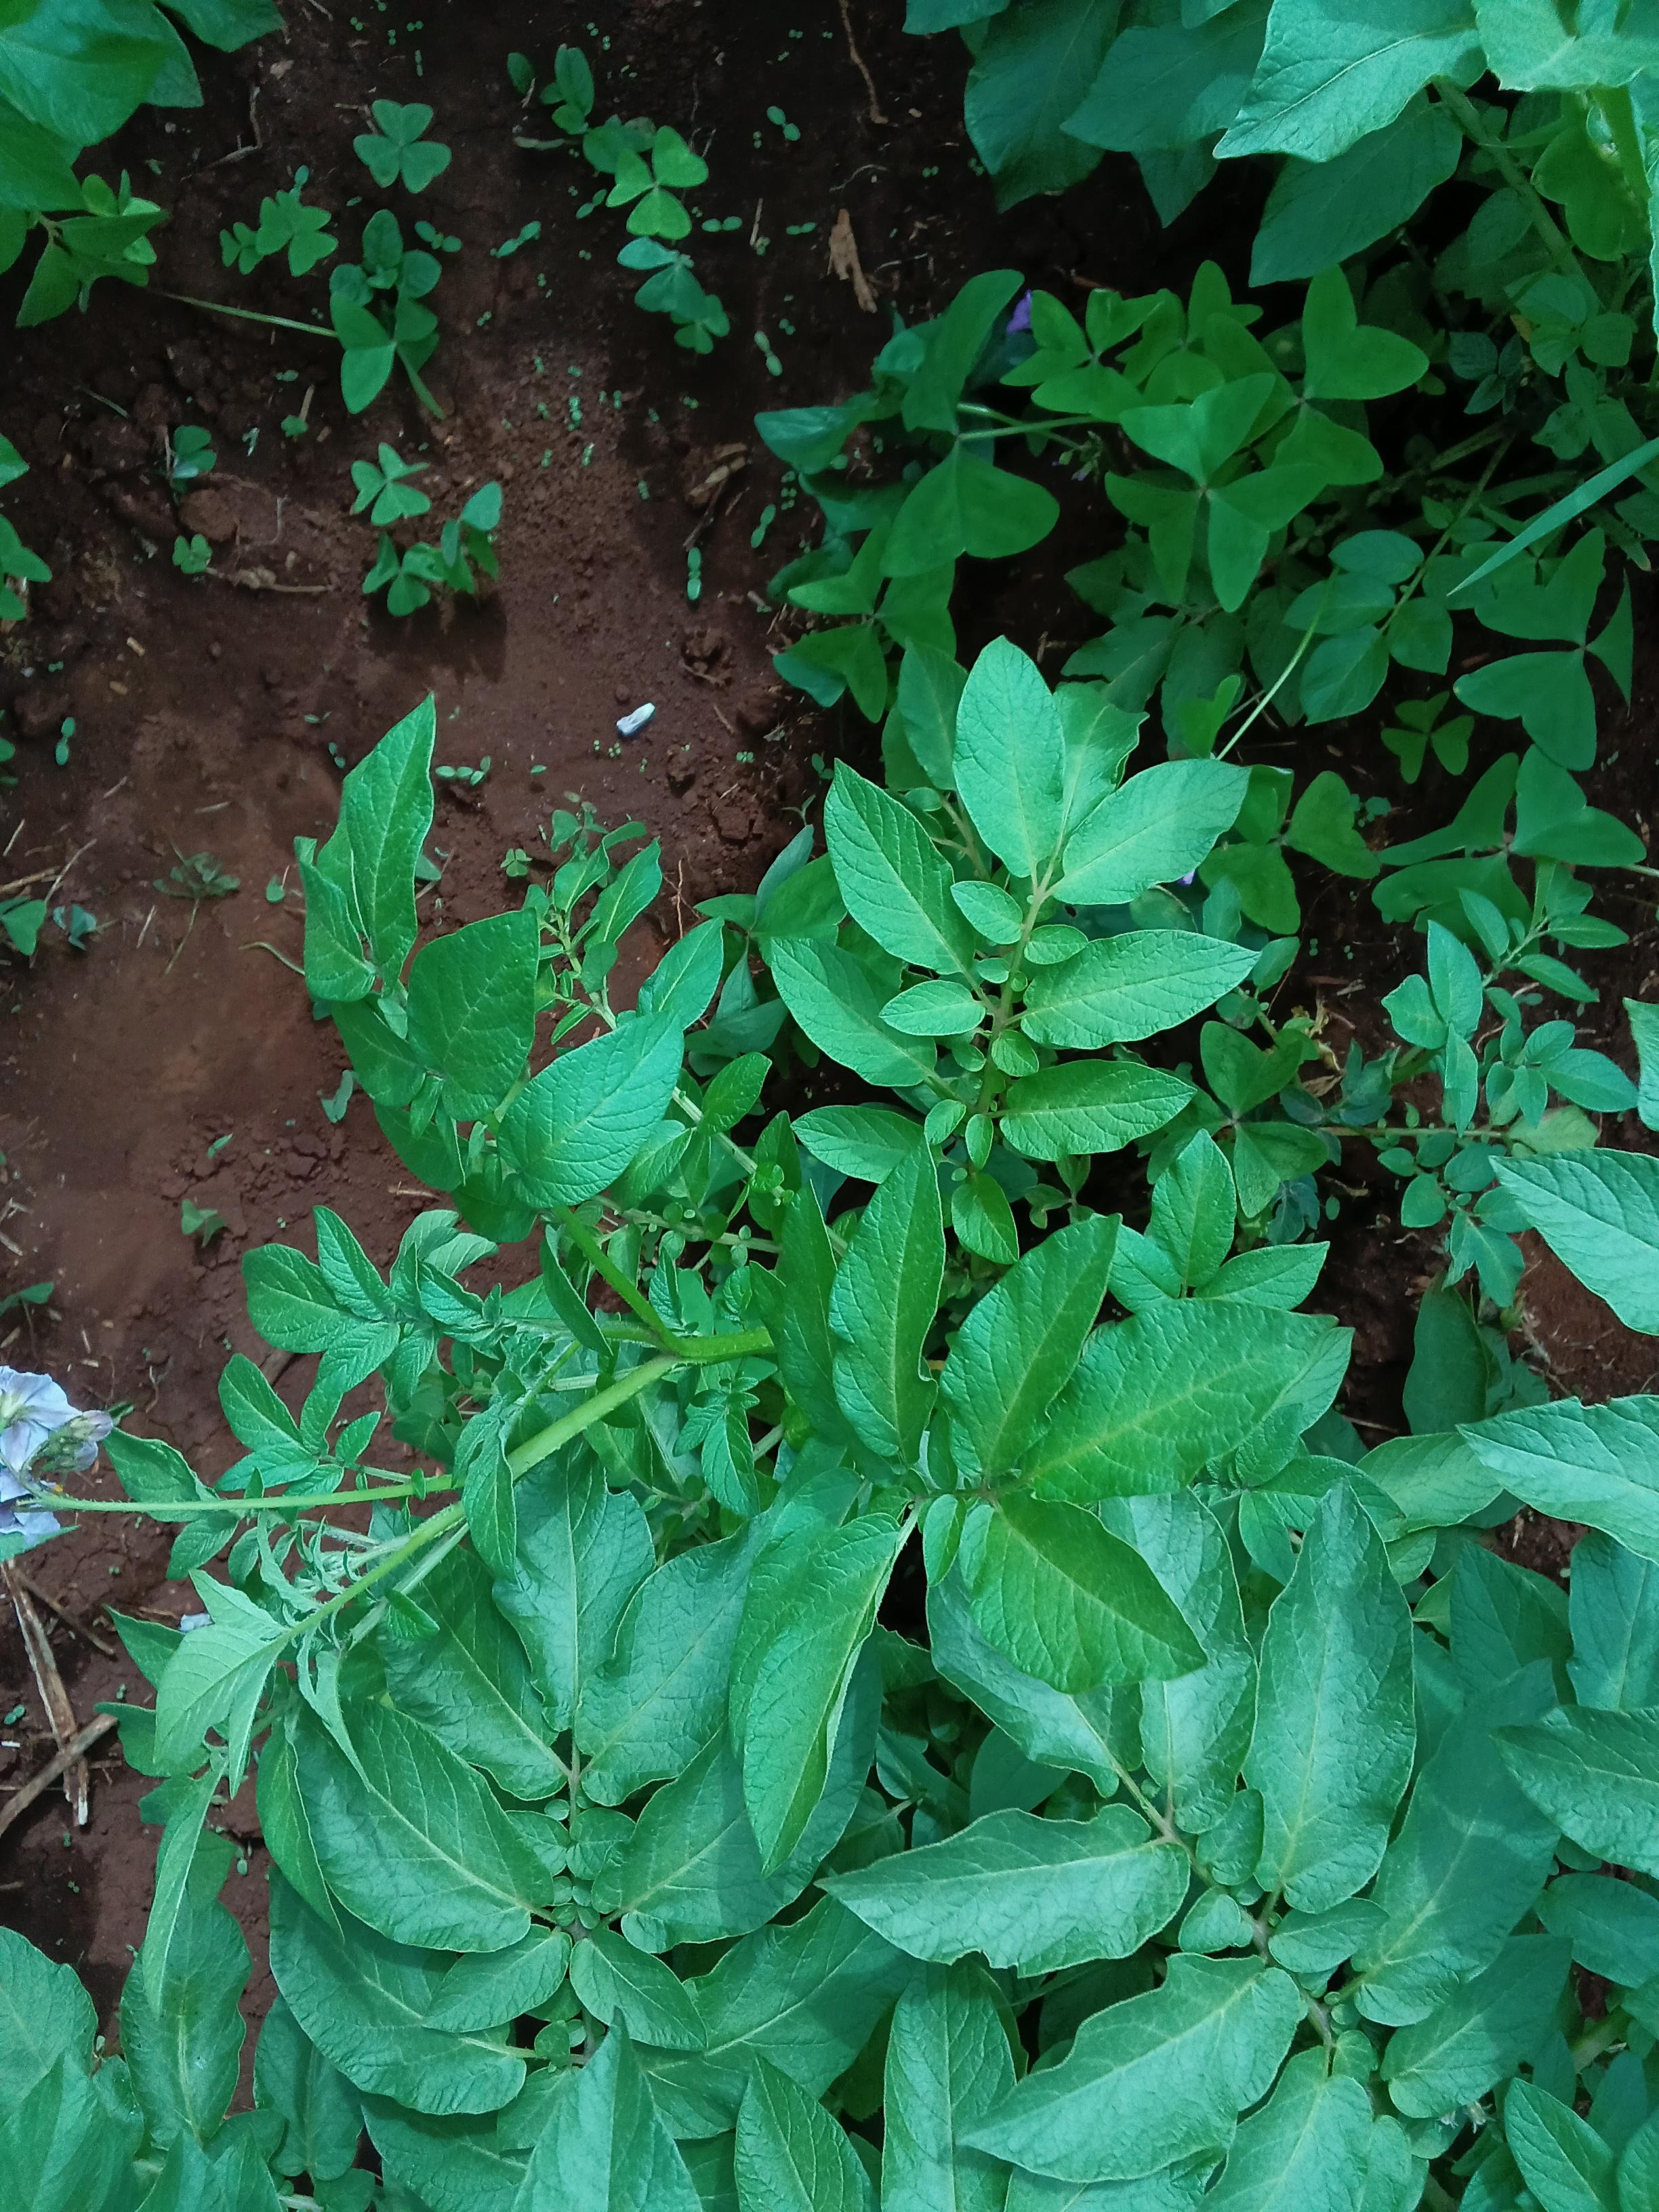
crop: potato
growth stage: flowering
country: Kenya
